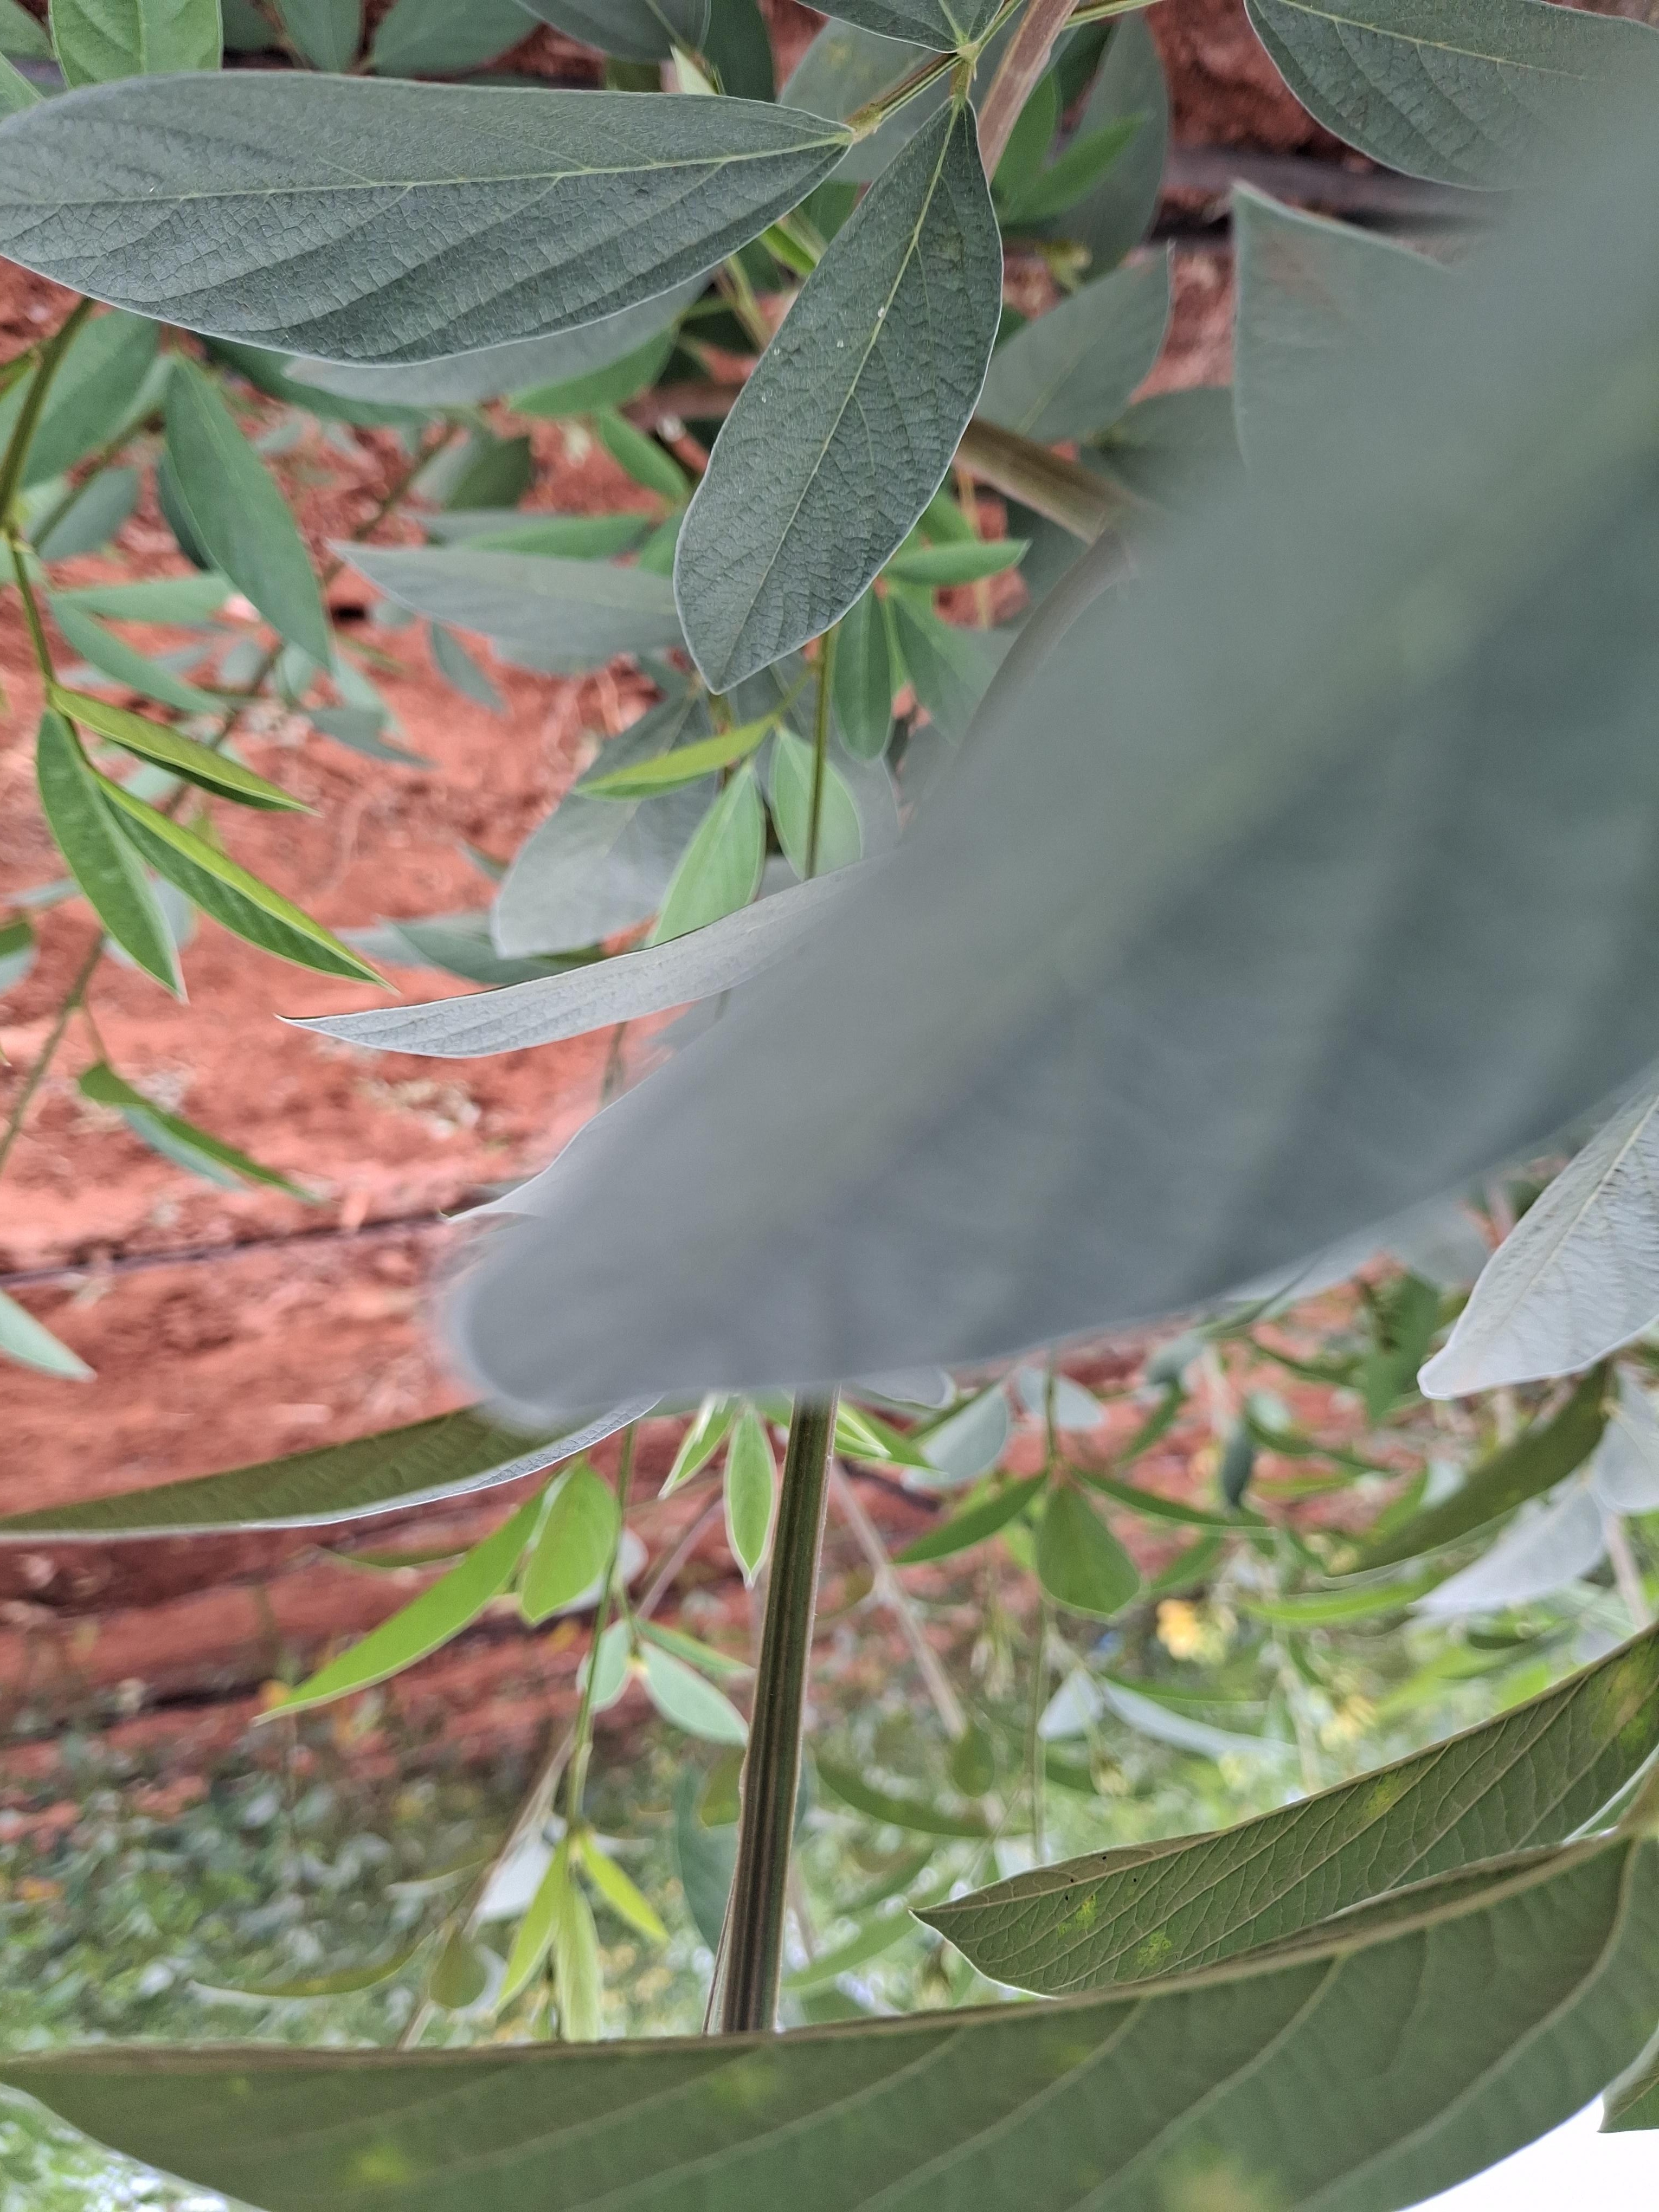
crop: pigeonpea
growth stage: flowering
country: Kenya
